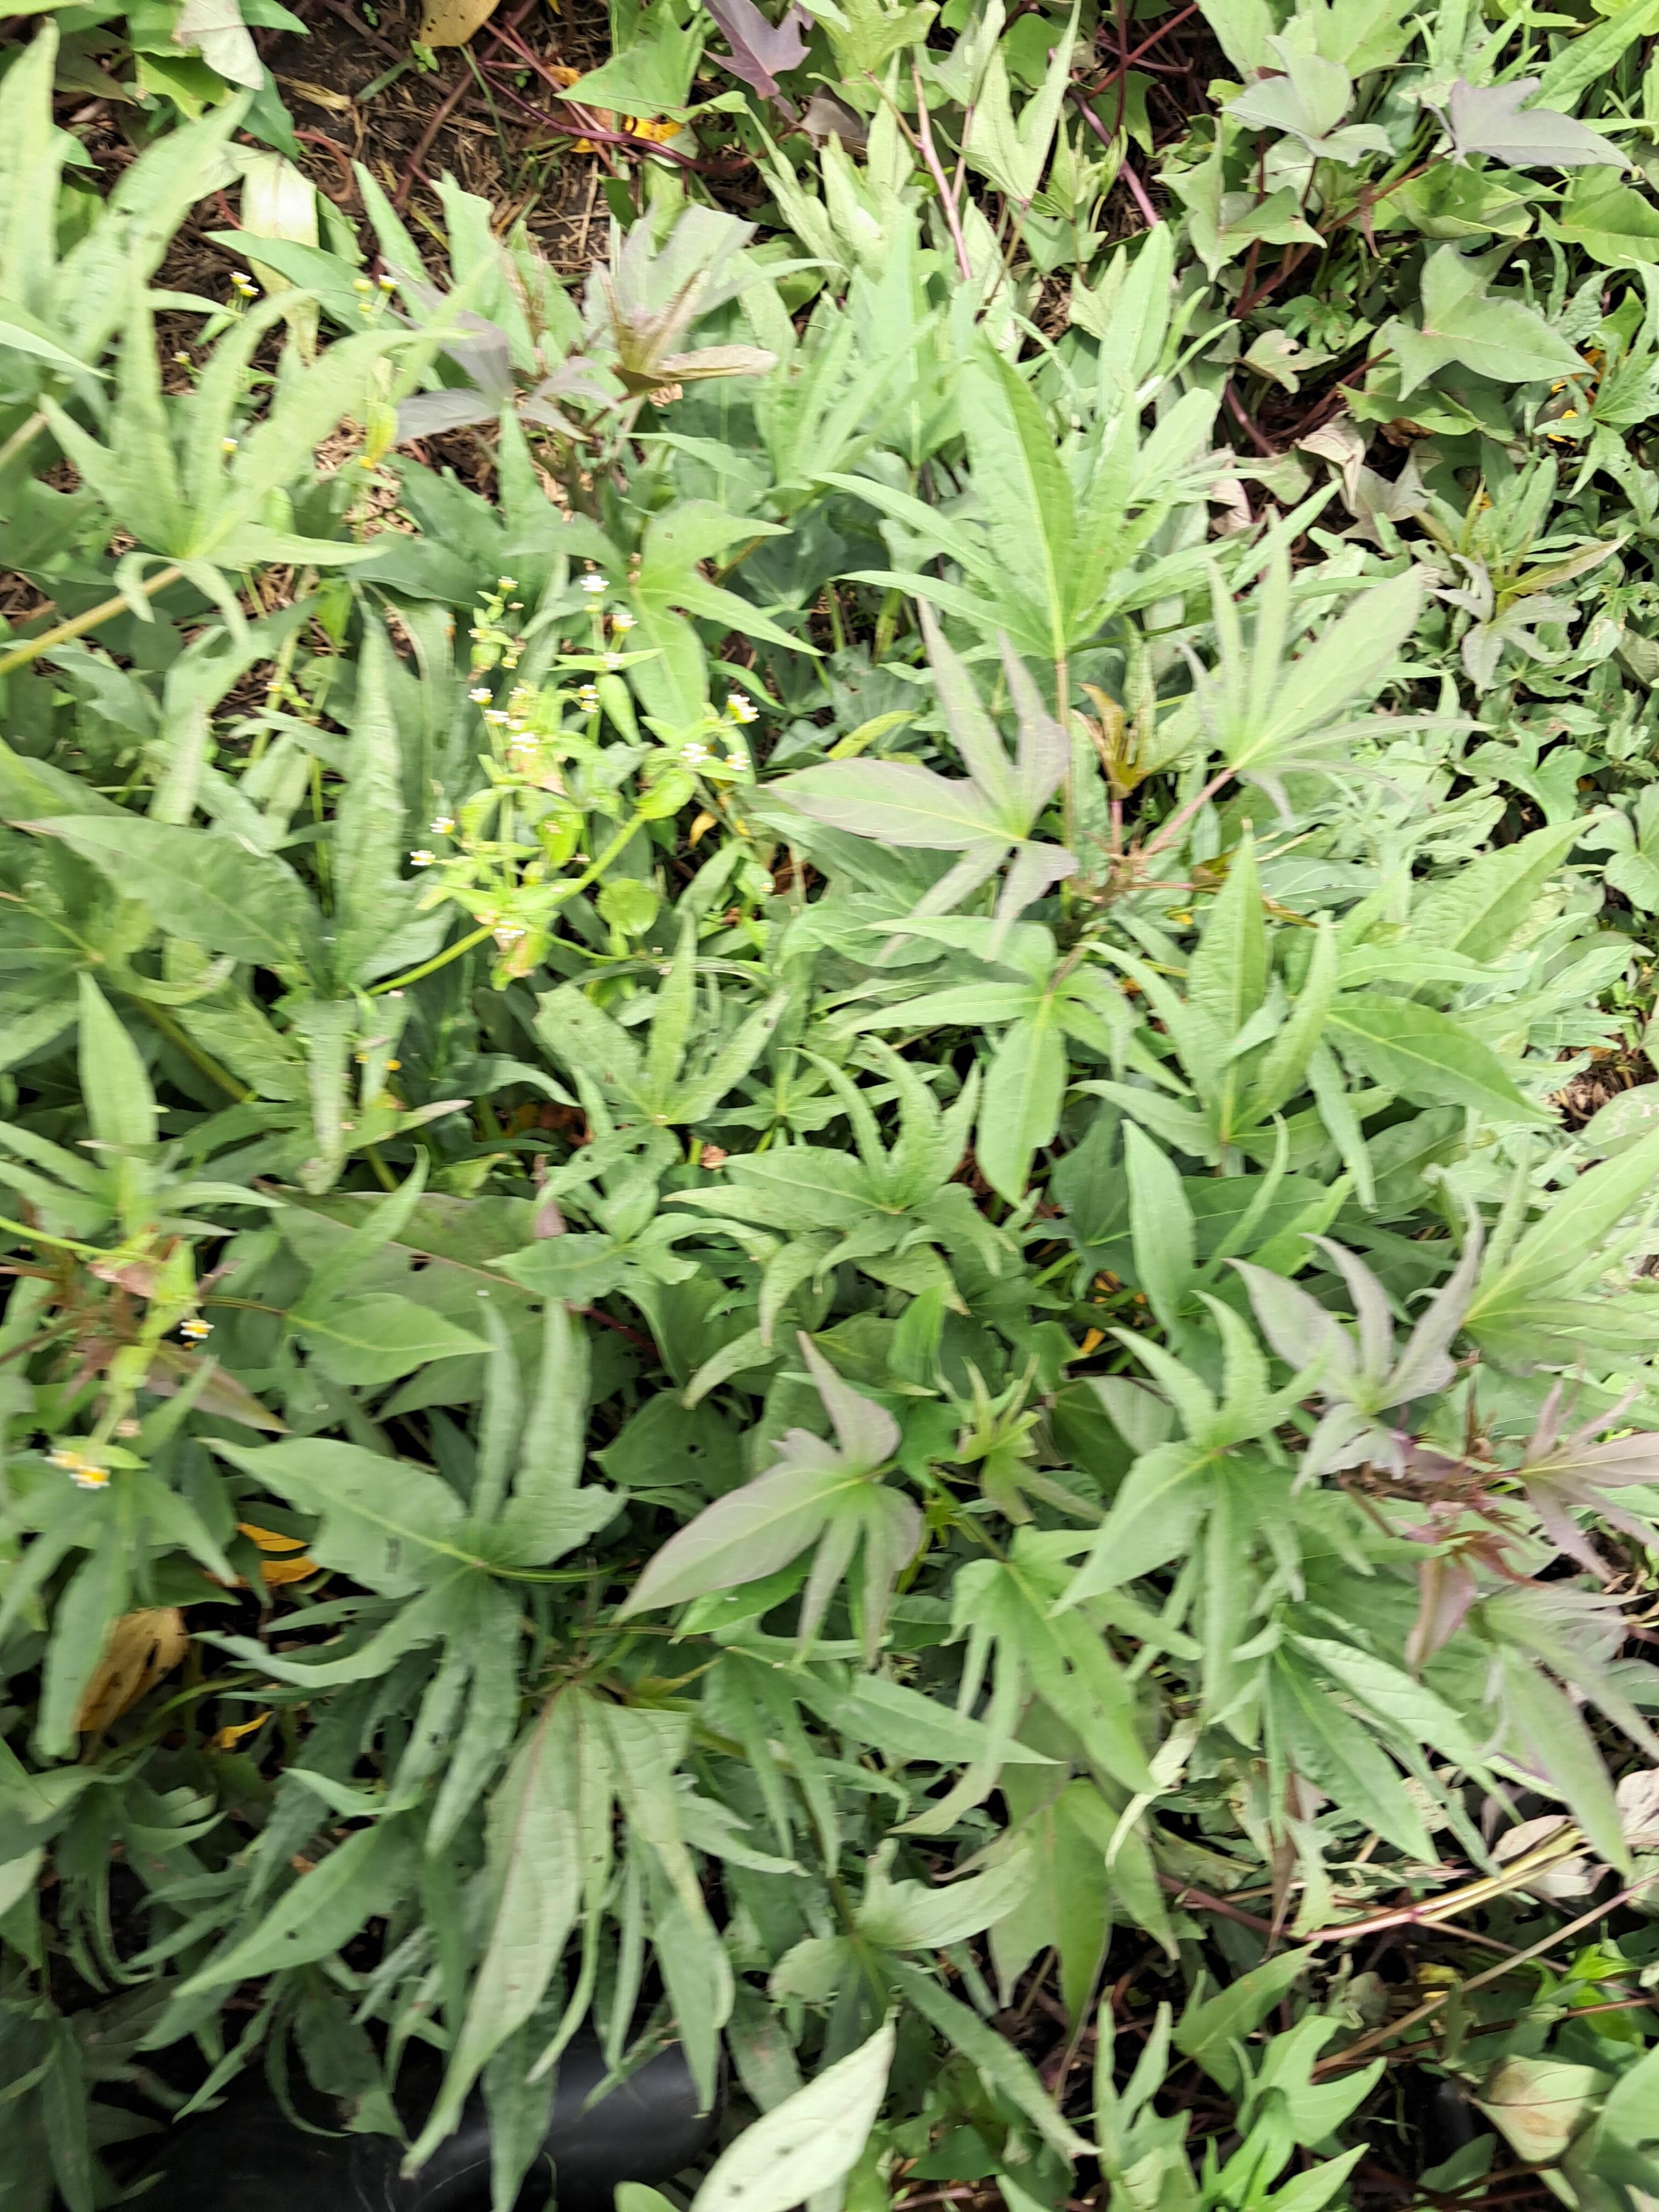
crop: sweet potato
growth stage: vegetative
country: Tanzania
